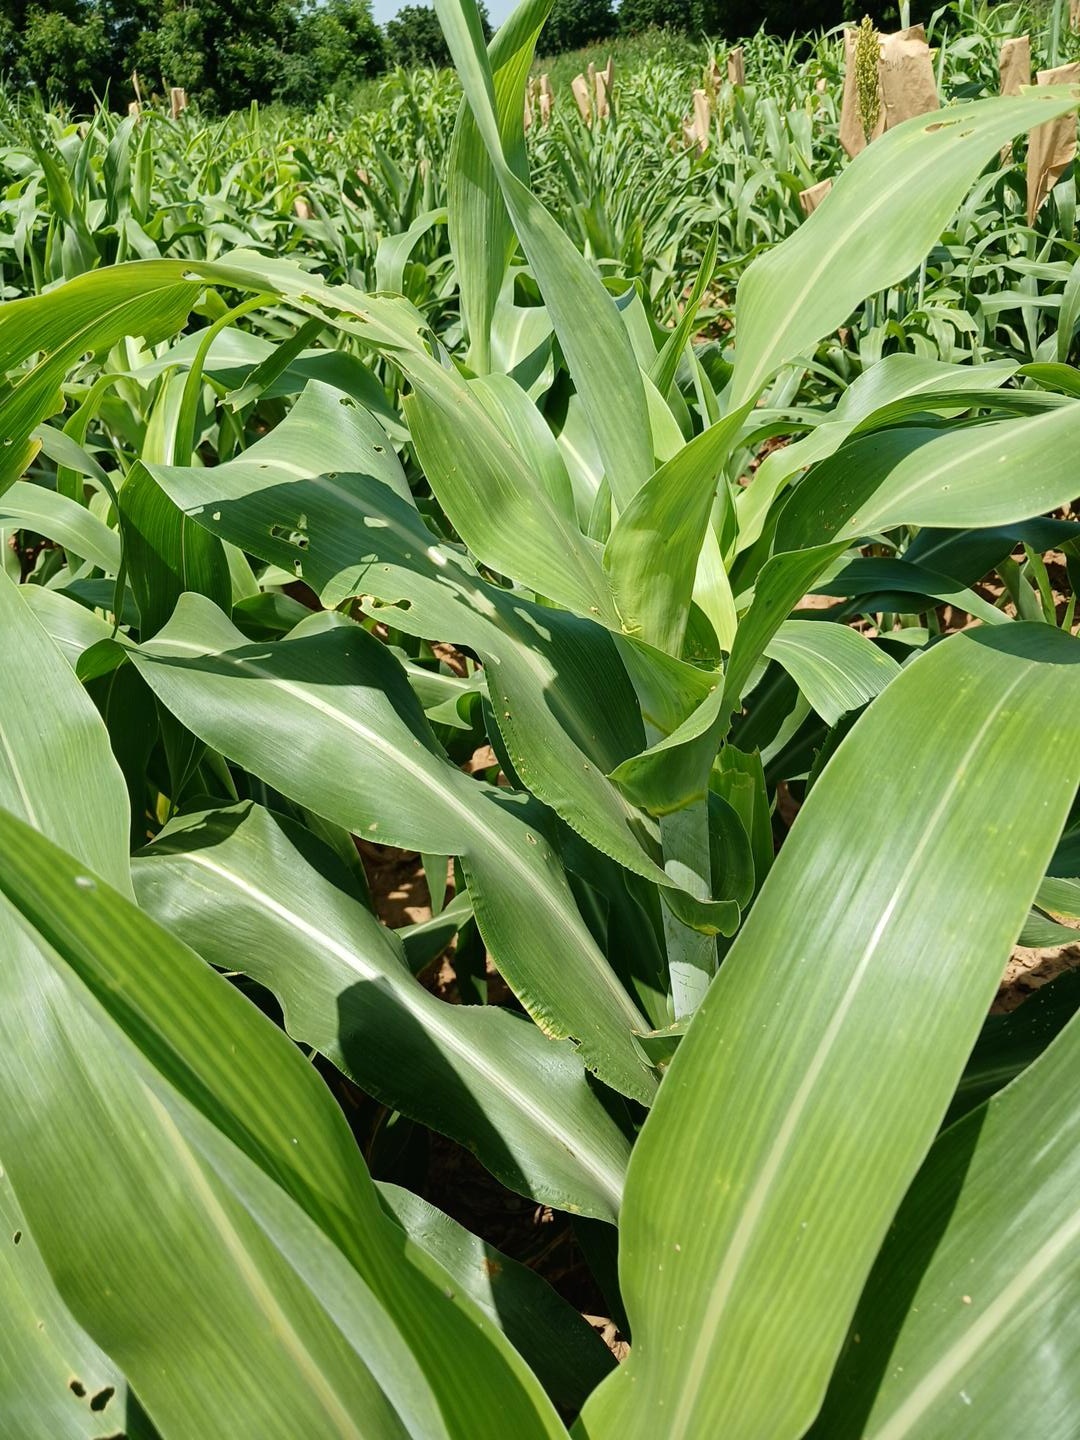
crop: sorghum
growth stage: vegetative
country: Senegal
